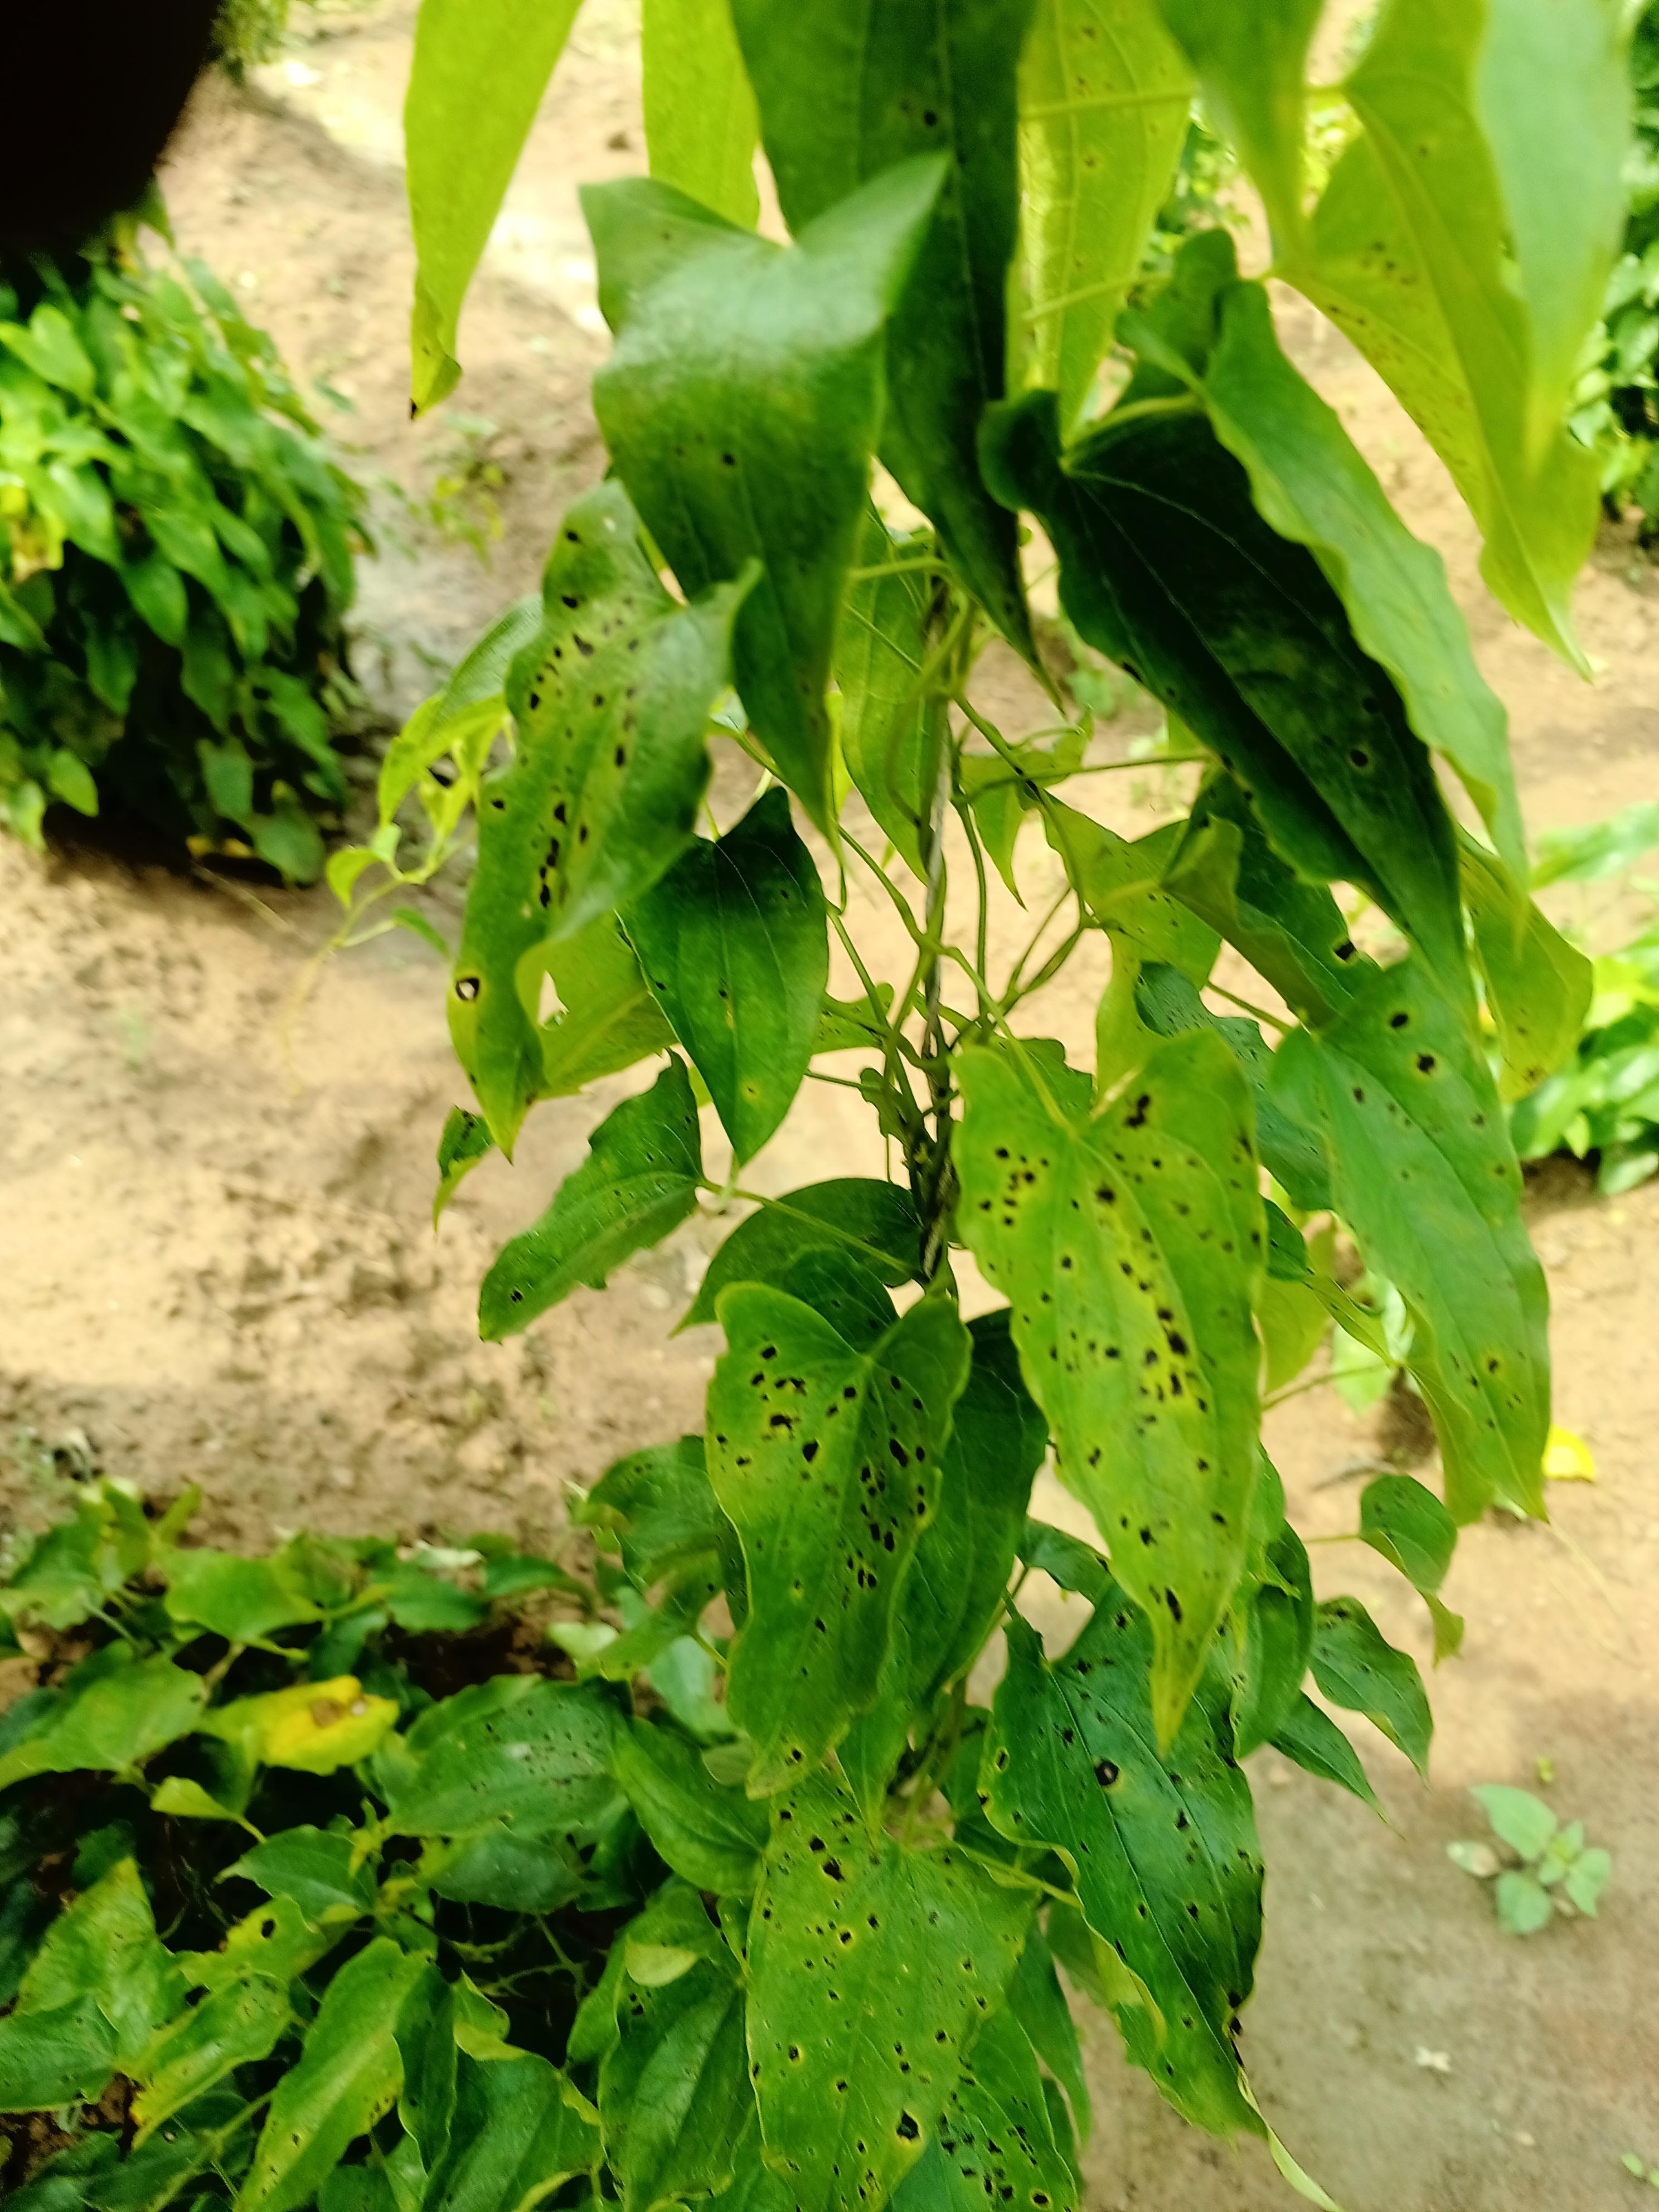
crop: yam
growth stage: vegetative
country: Nigeria
